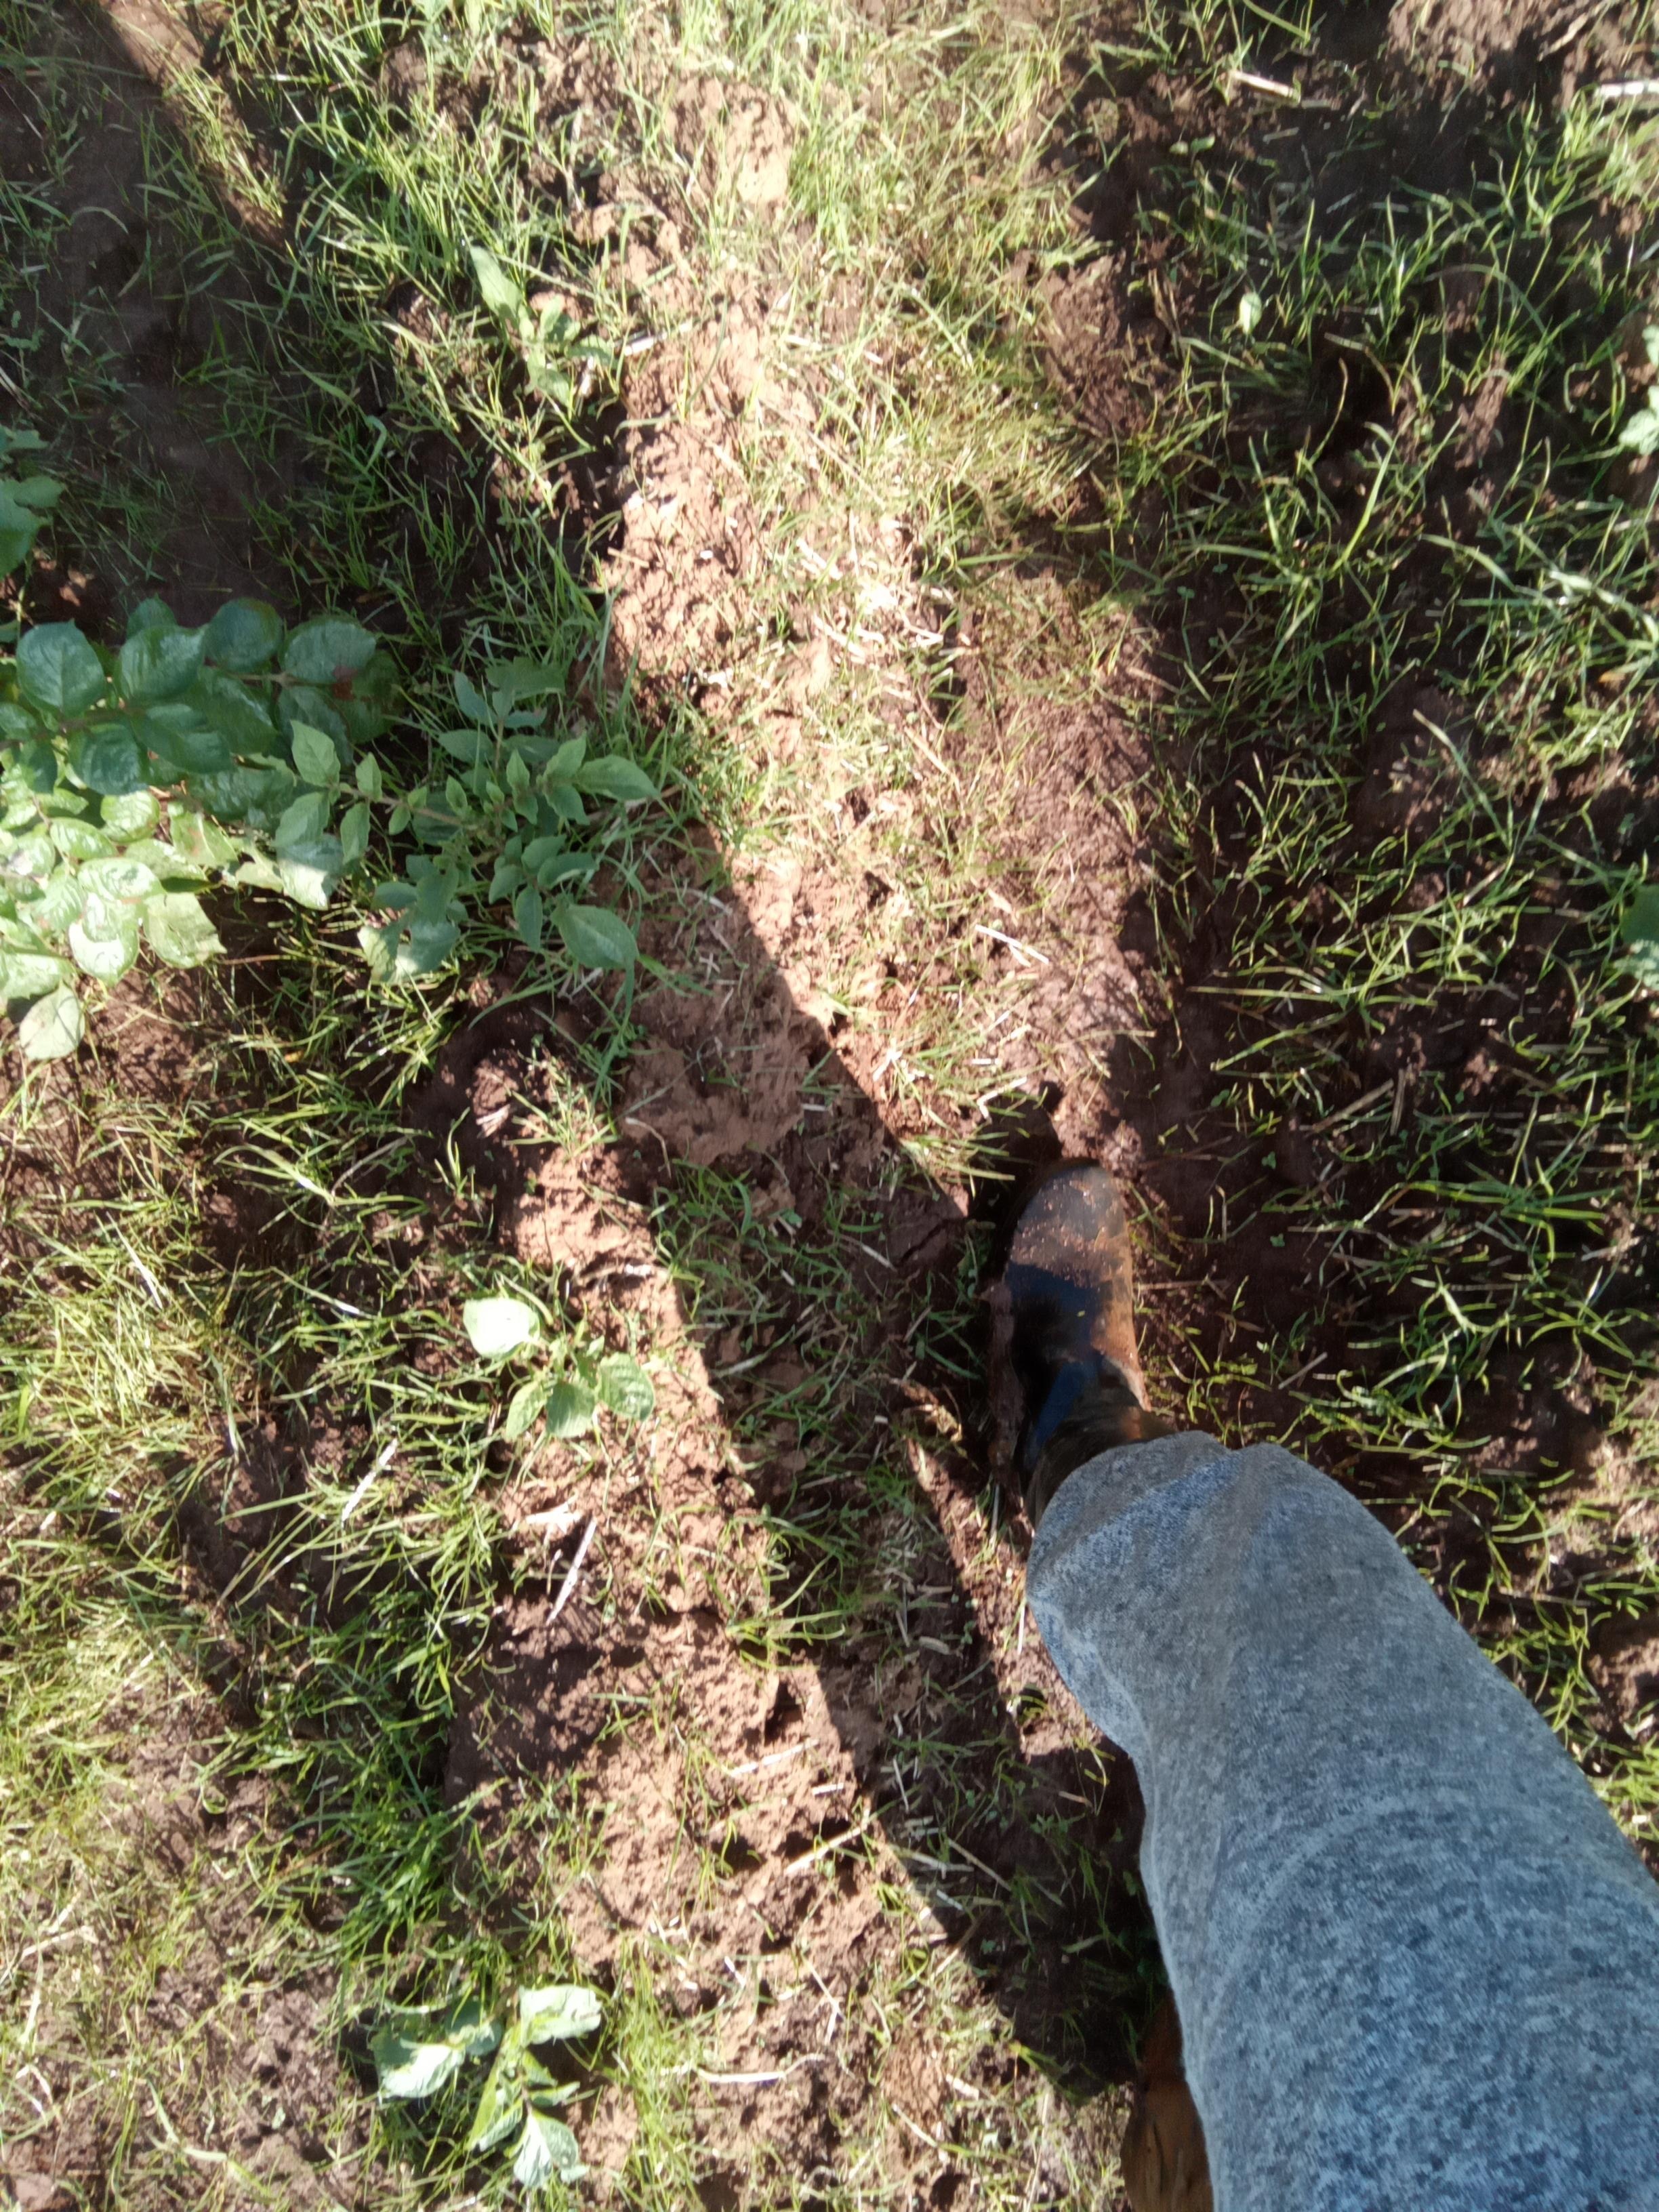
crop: potato
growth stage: emergence
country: Kenya
